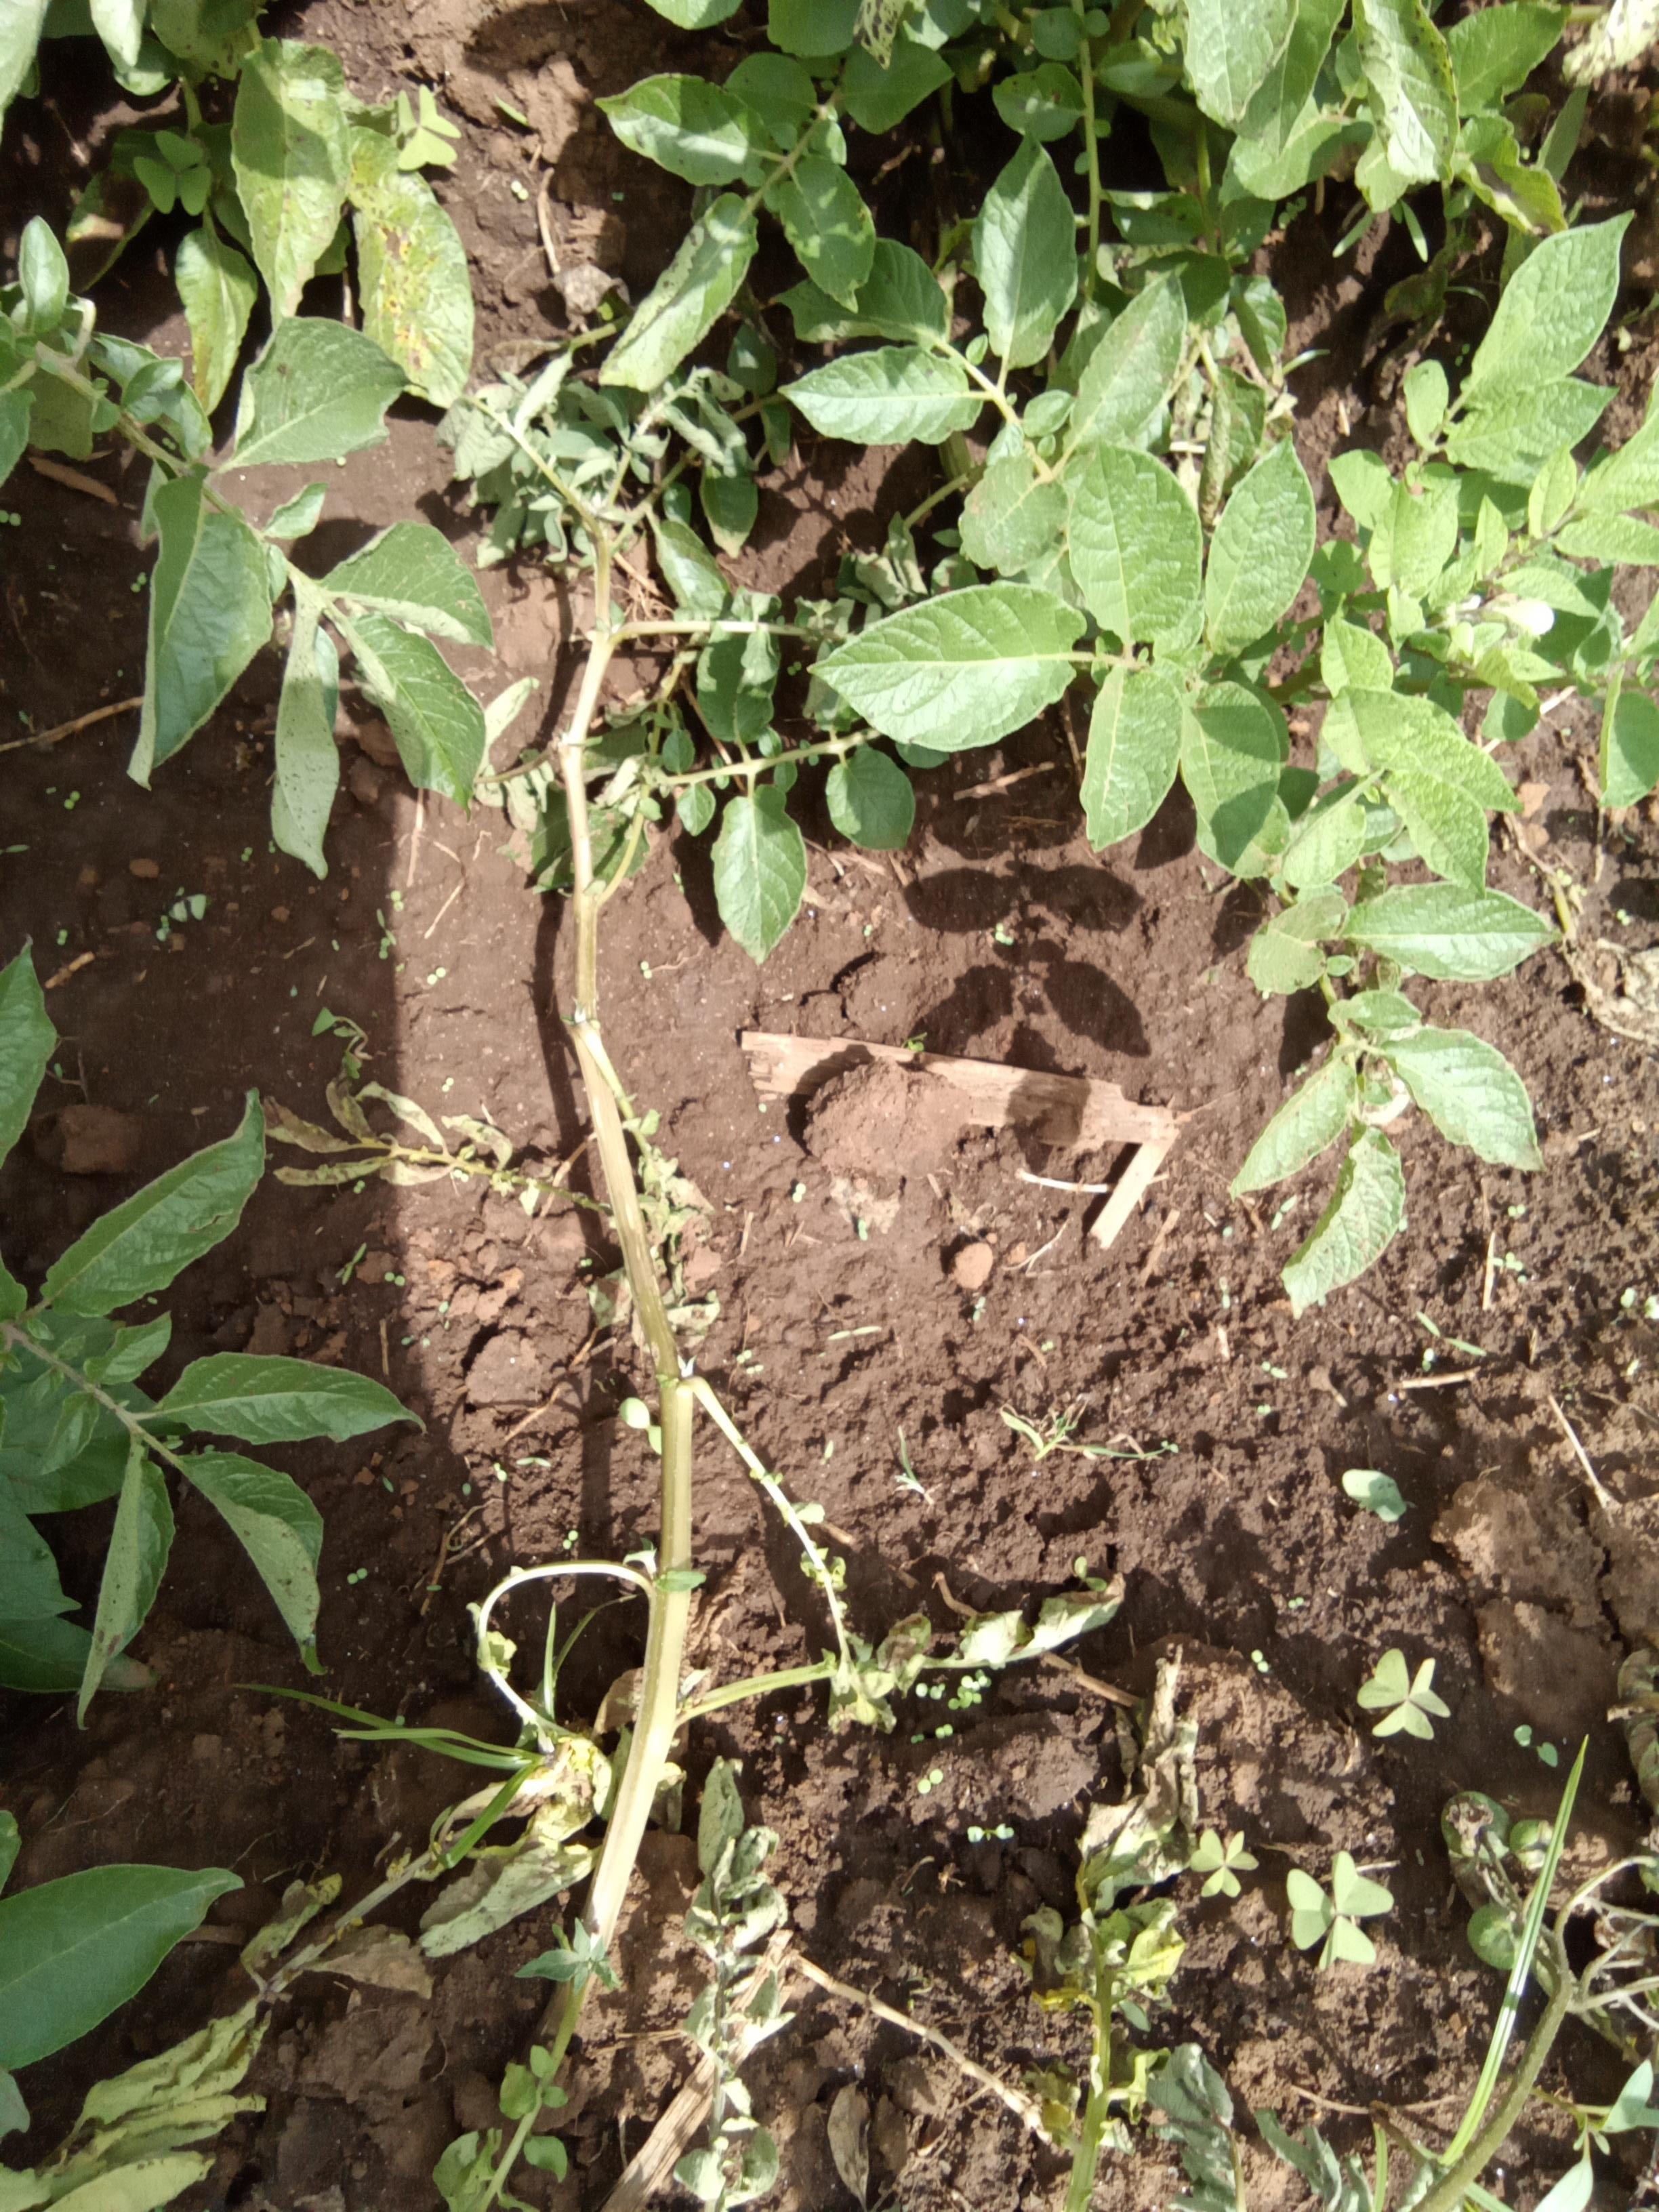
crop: potato
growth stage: flowering
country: Kenya
